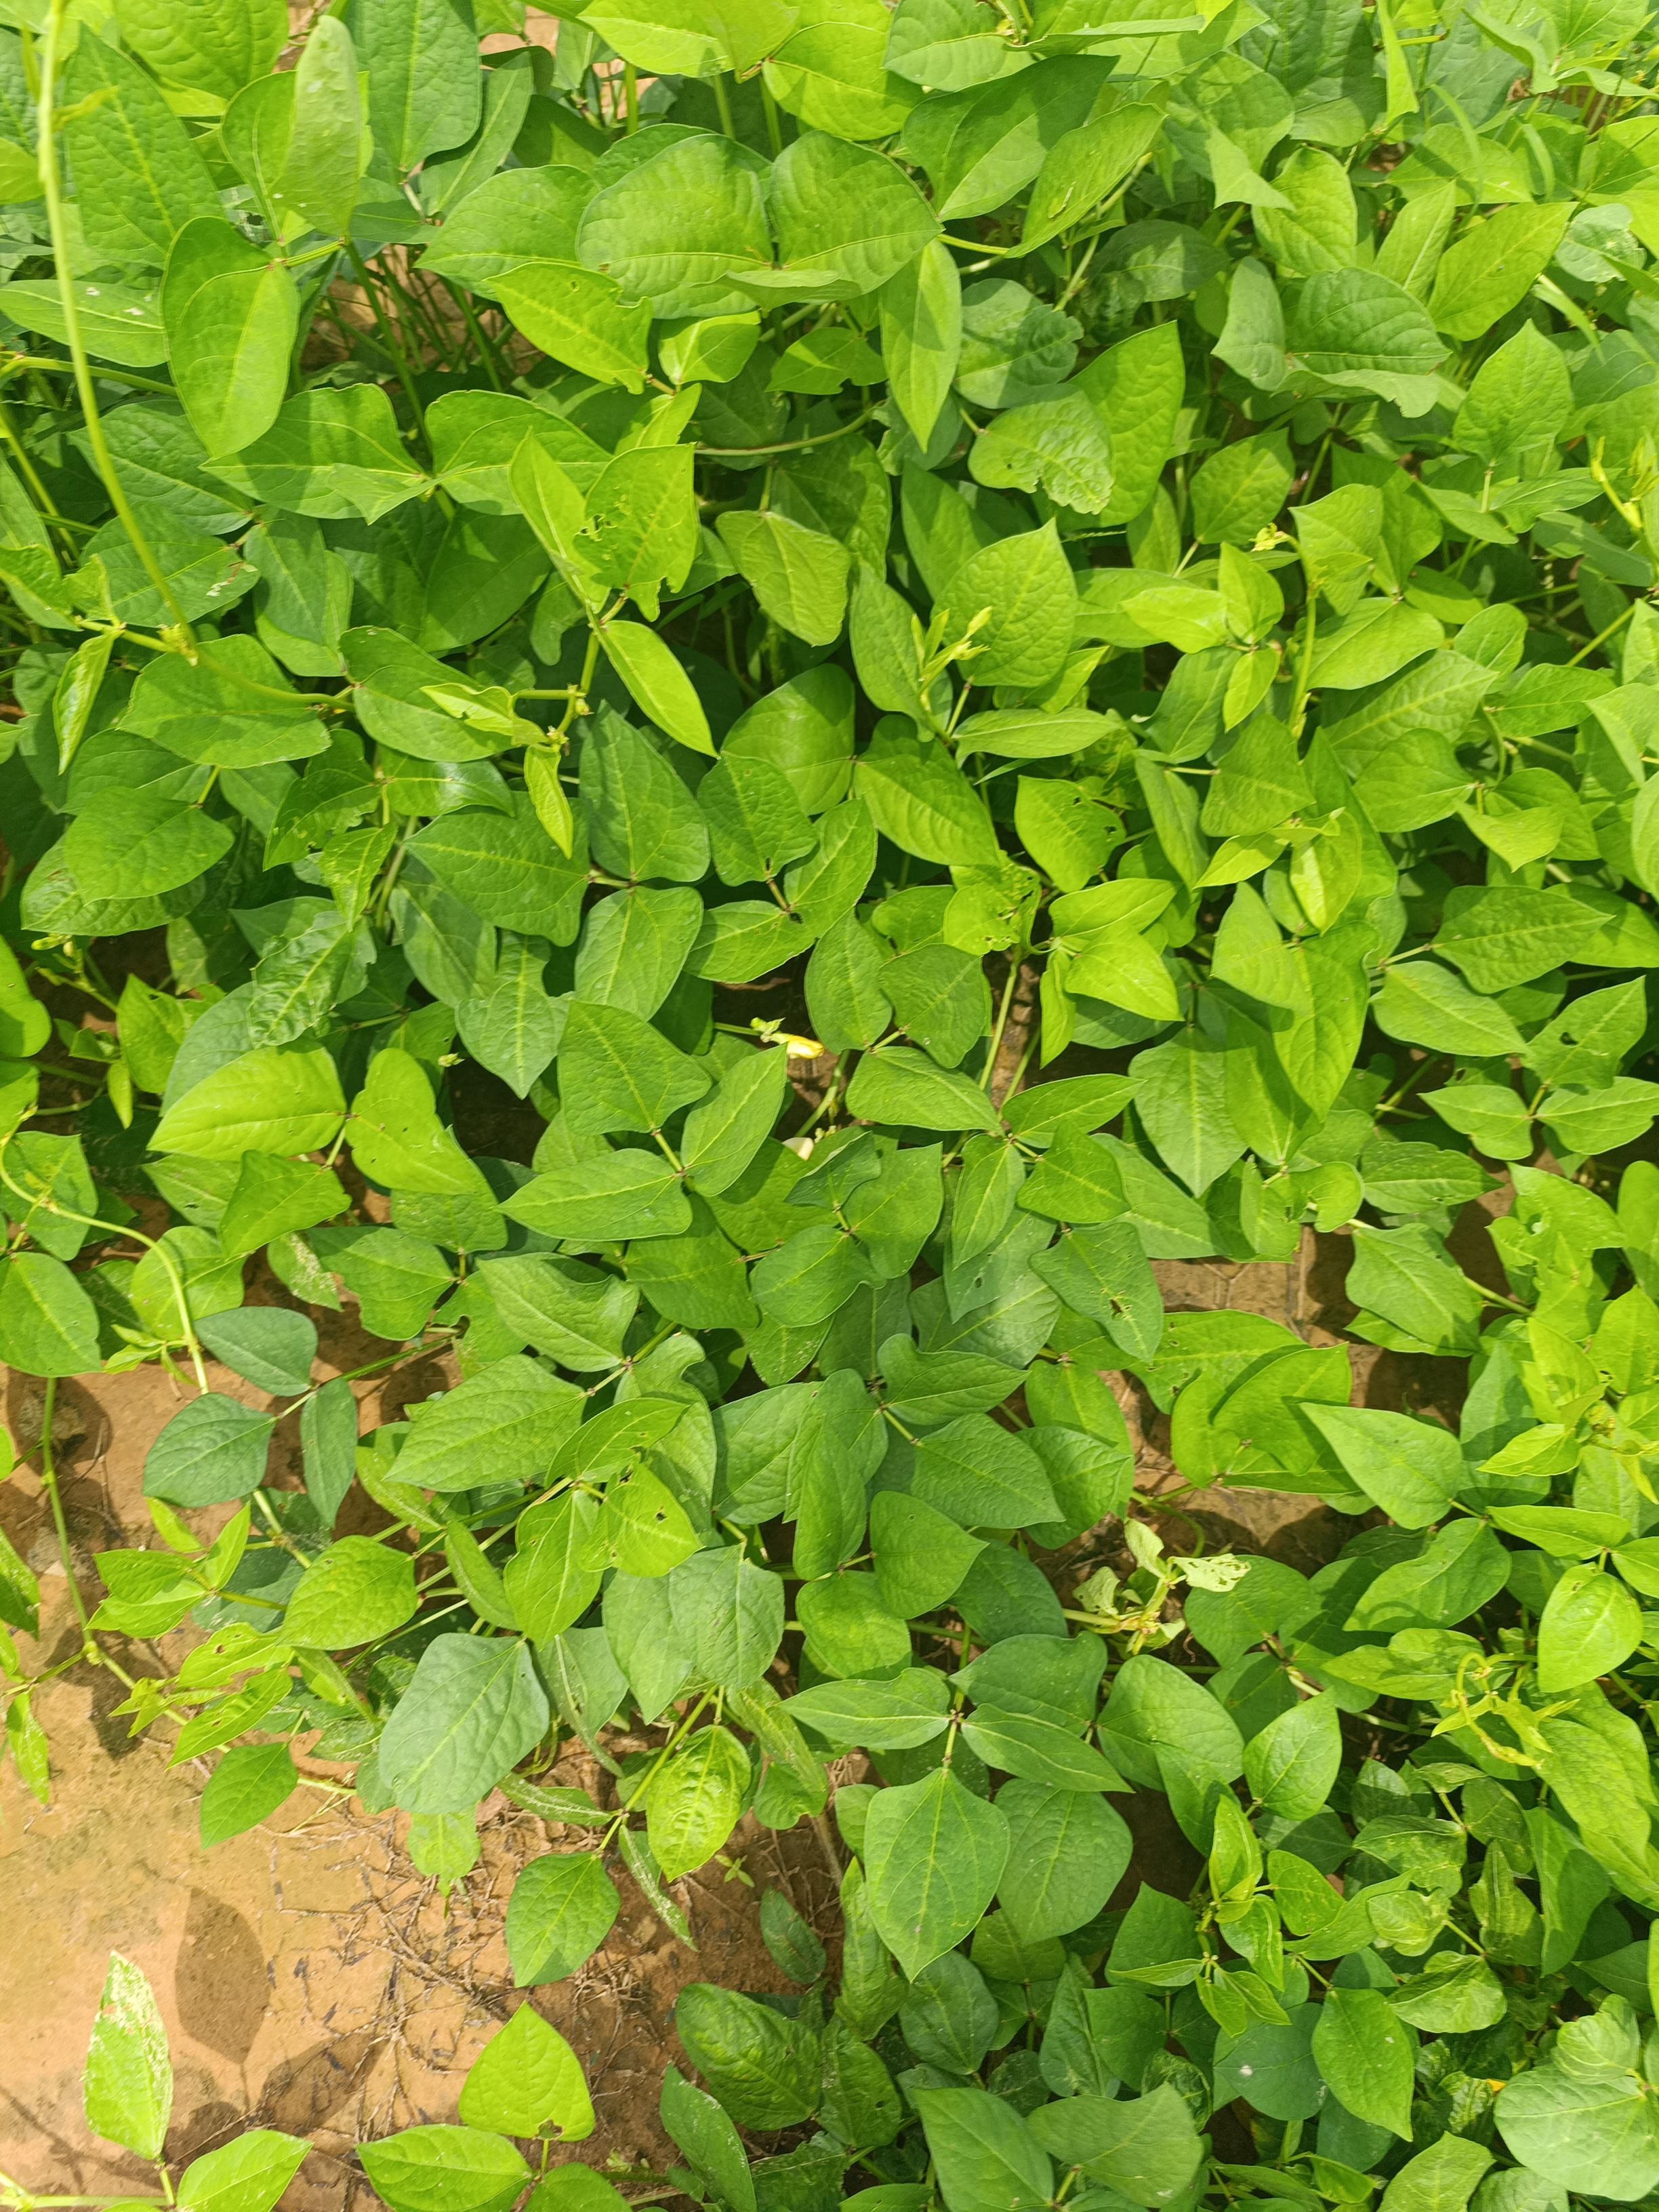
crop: cowpea
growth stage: flowering
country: Nigeria
